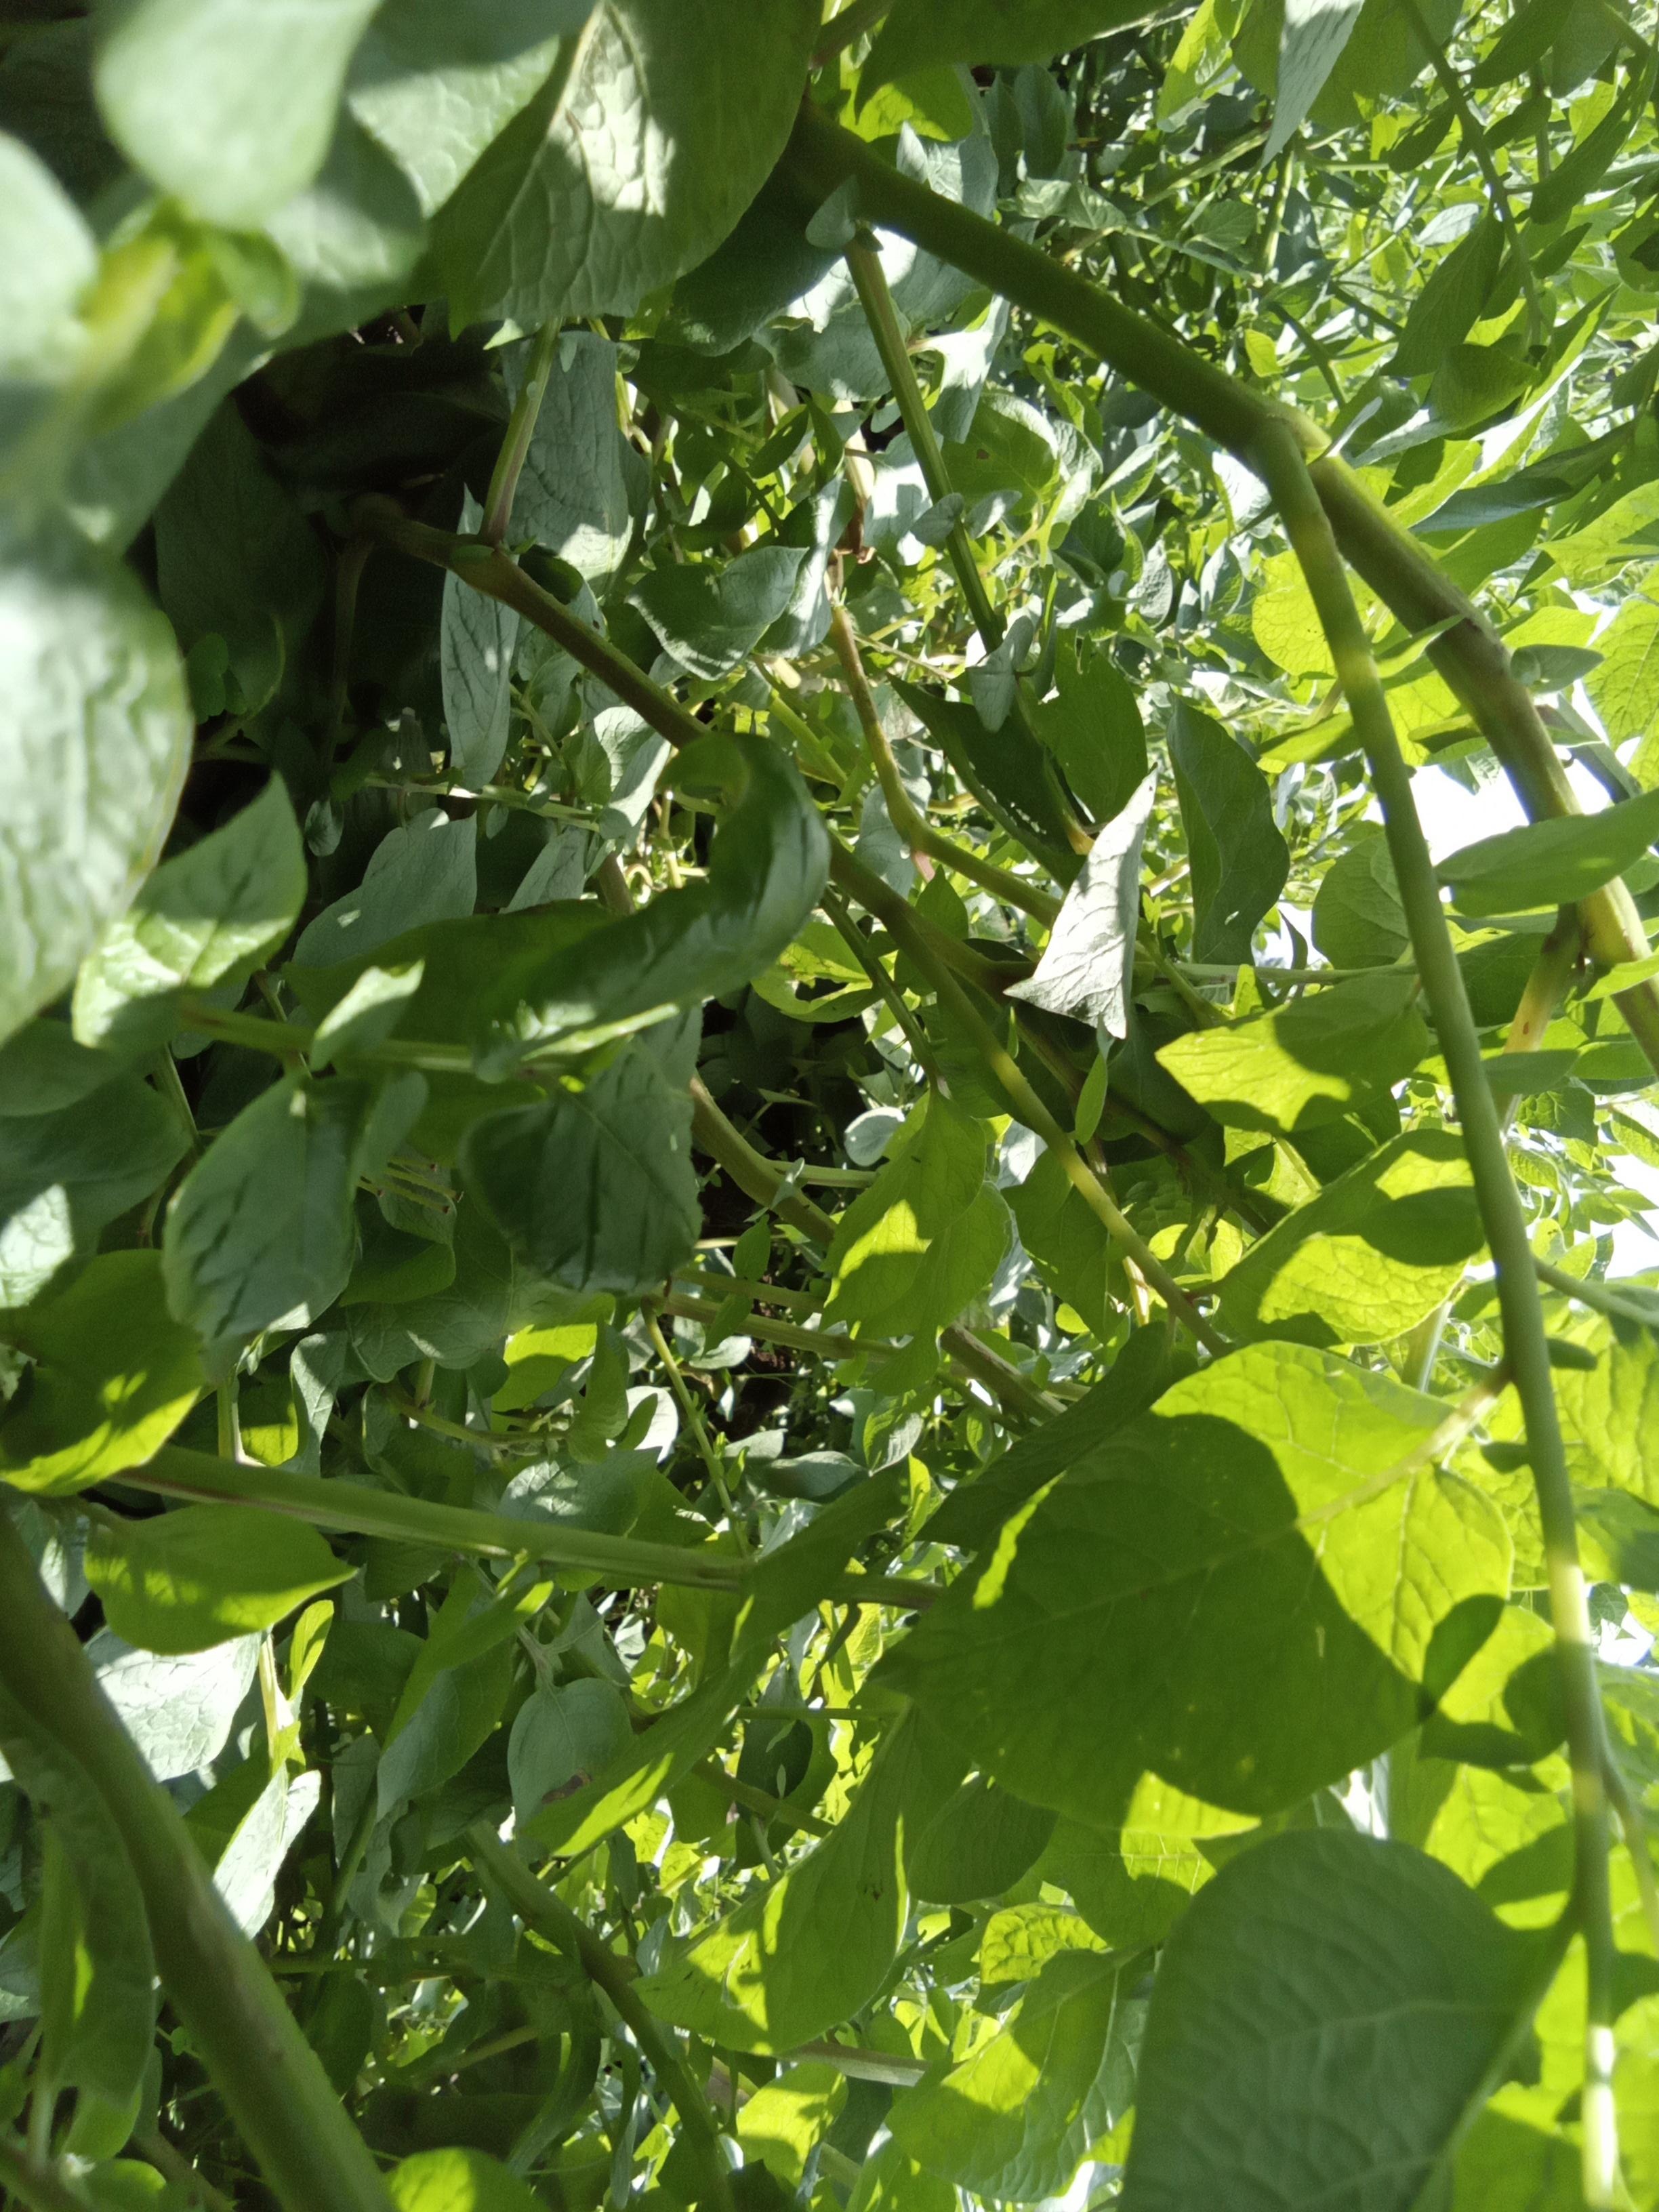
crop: potato
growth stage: flowering
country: Kenya
